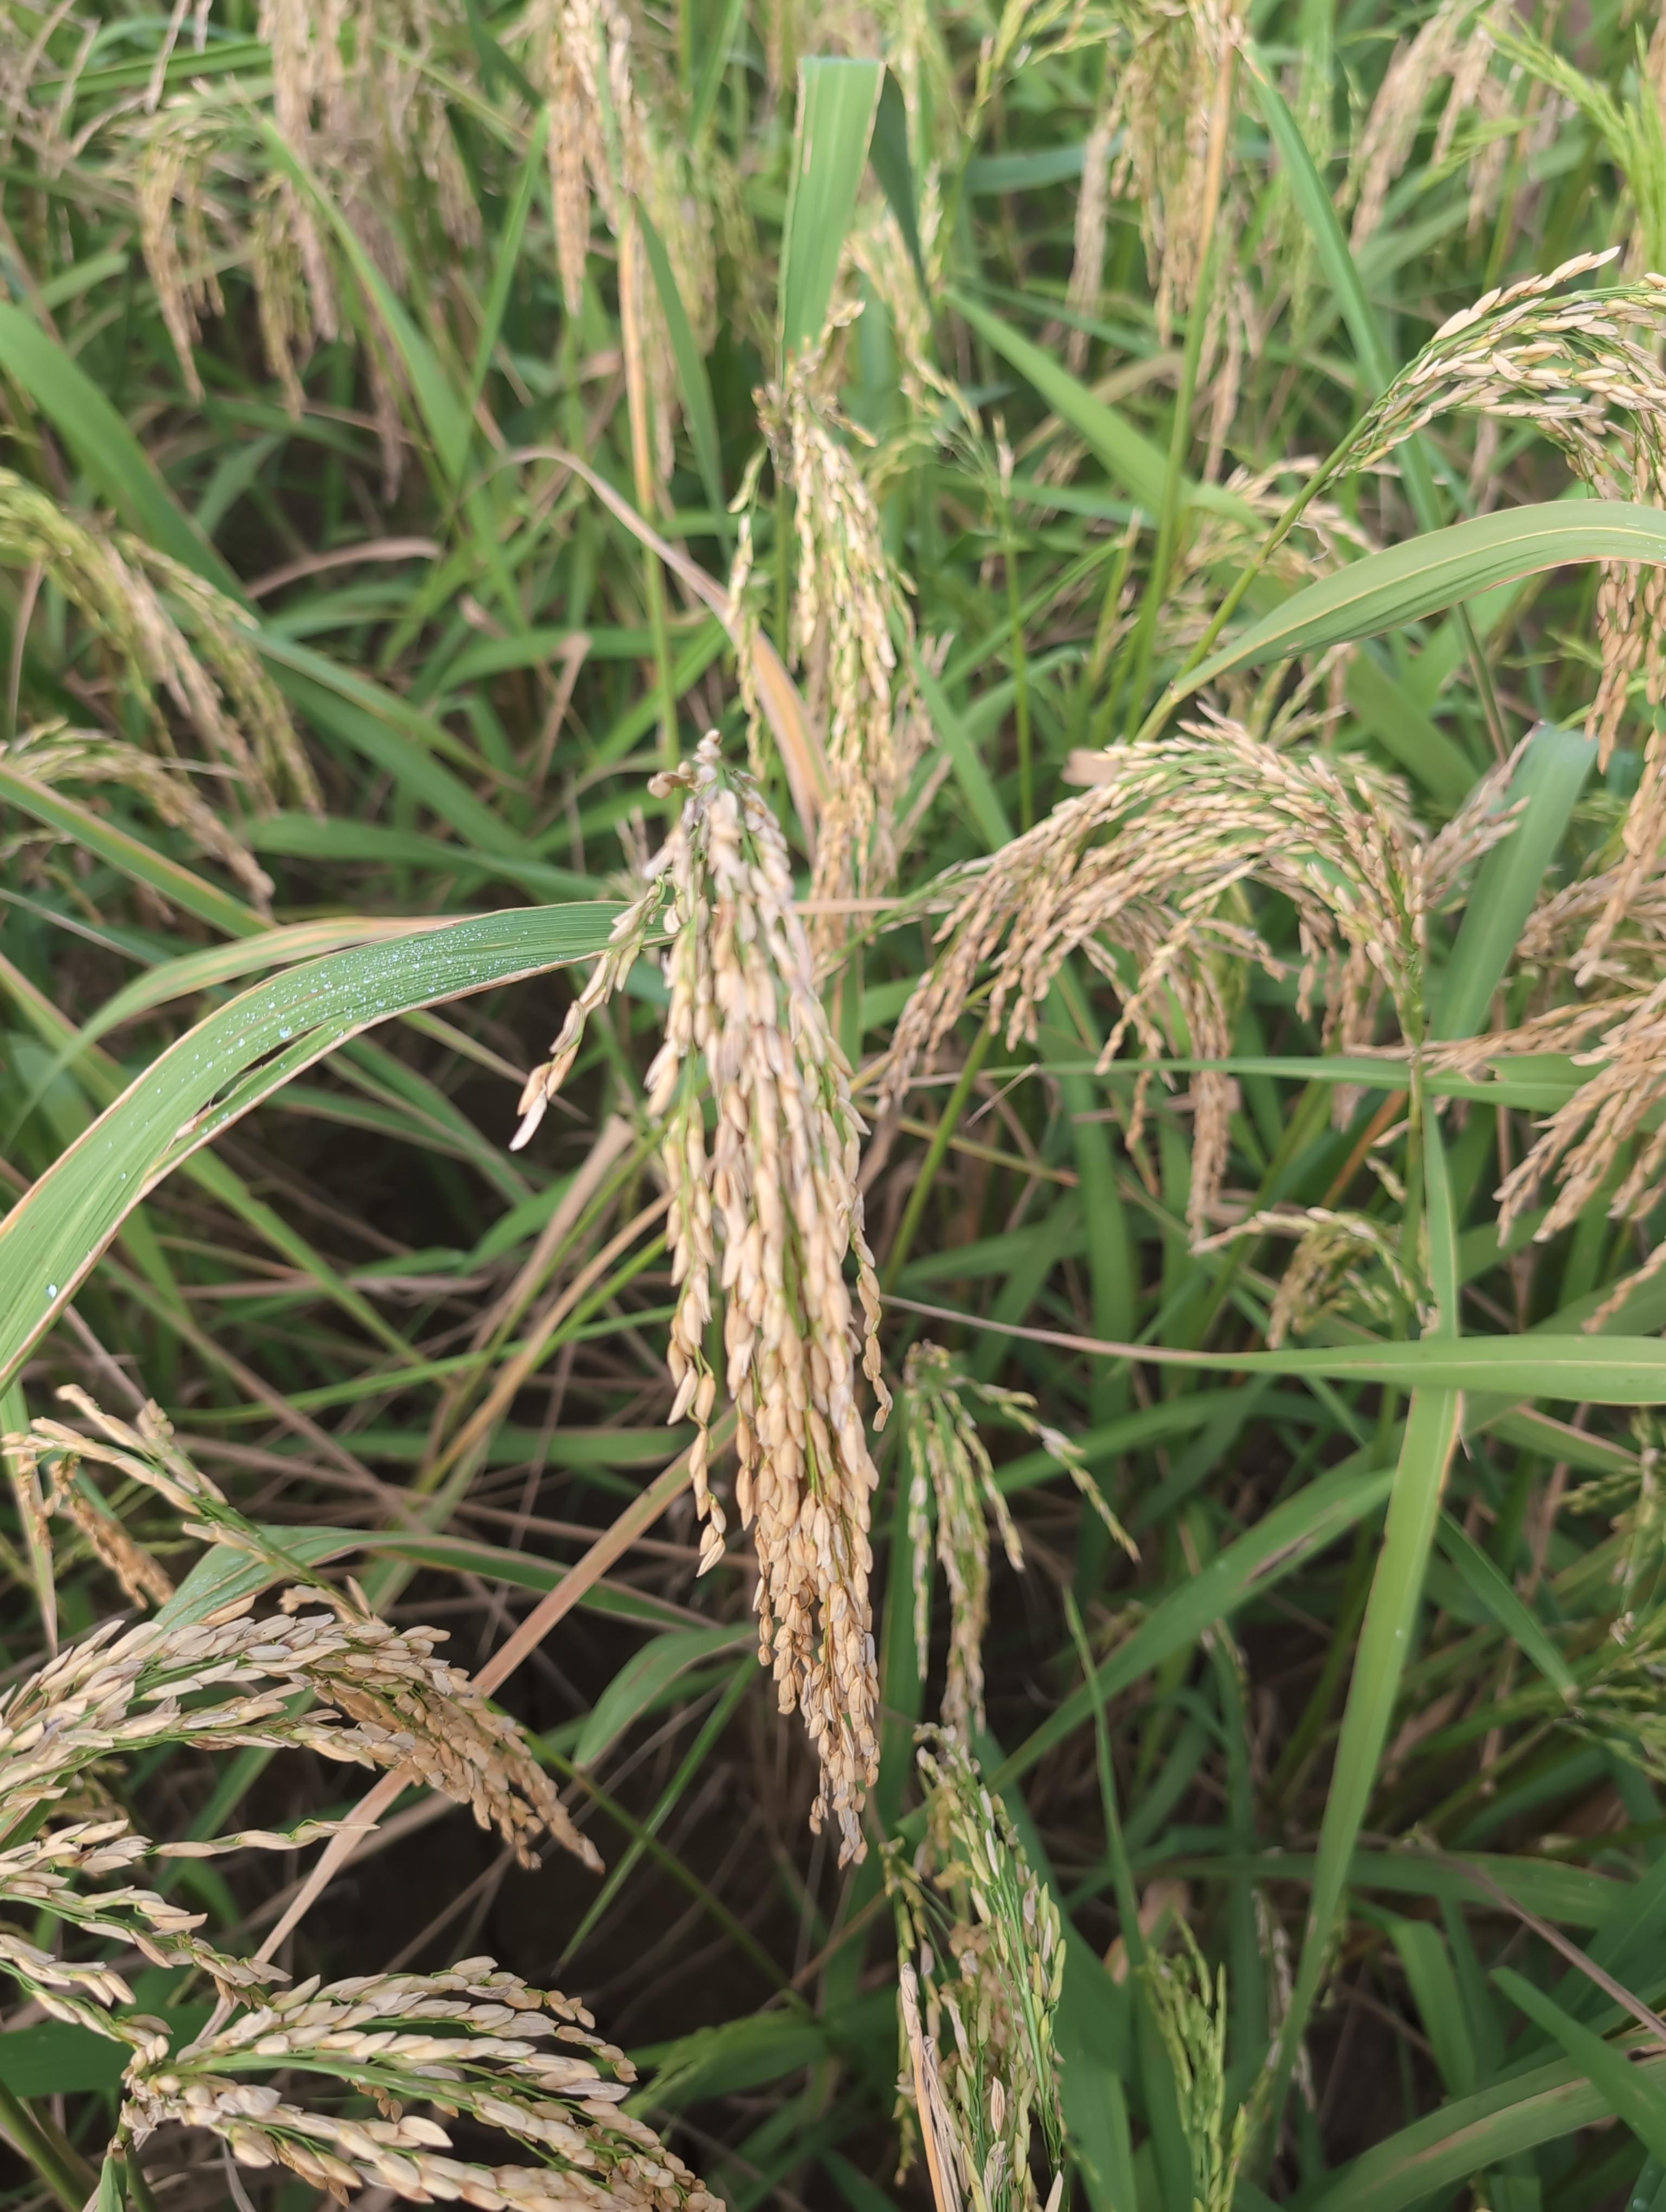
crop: rice
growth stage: ripening
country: Côte d'Ivoire
